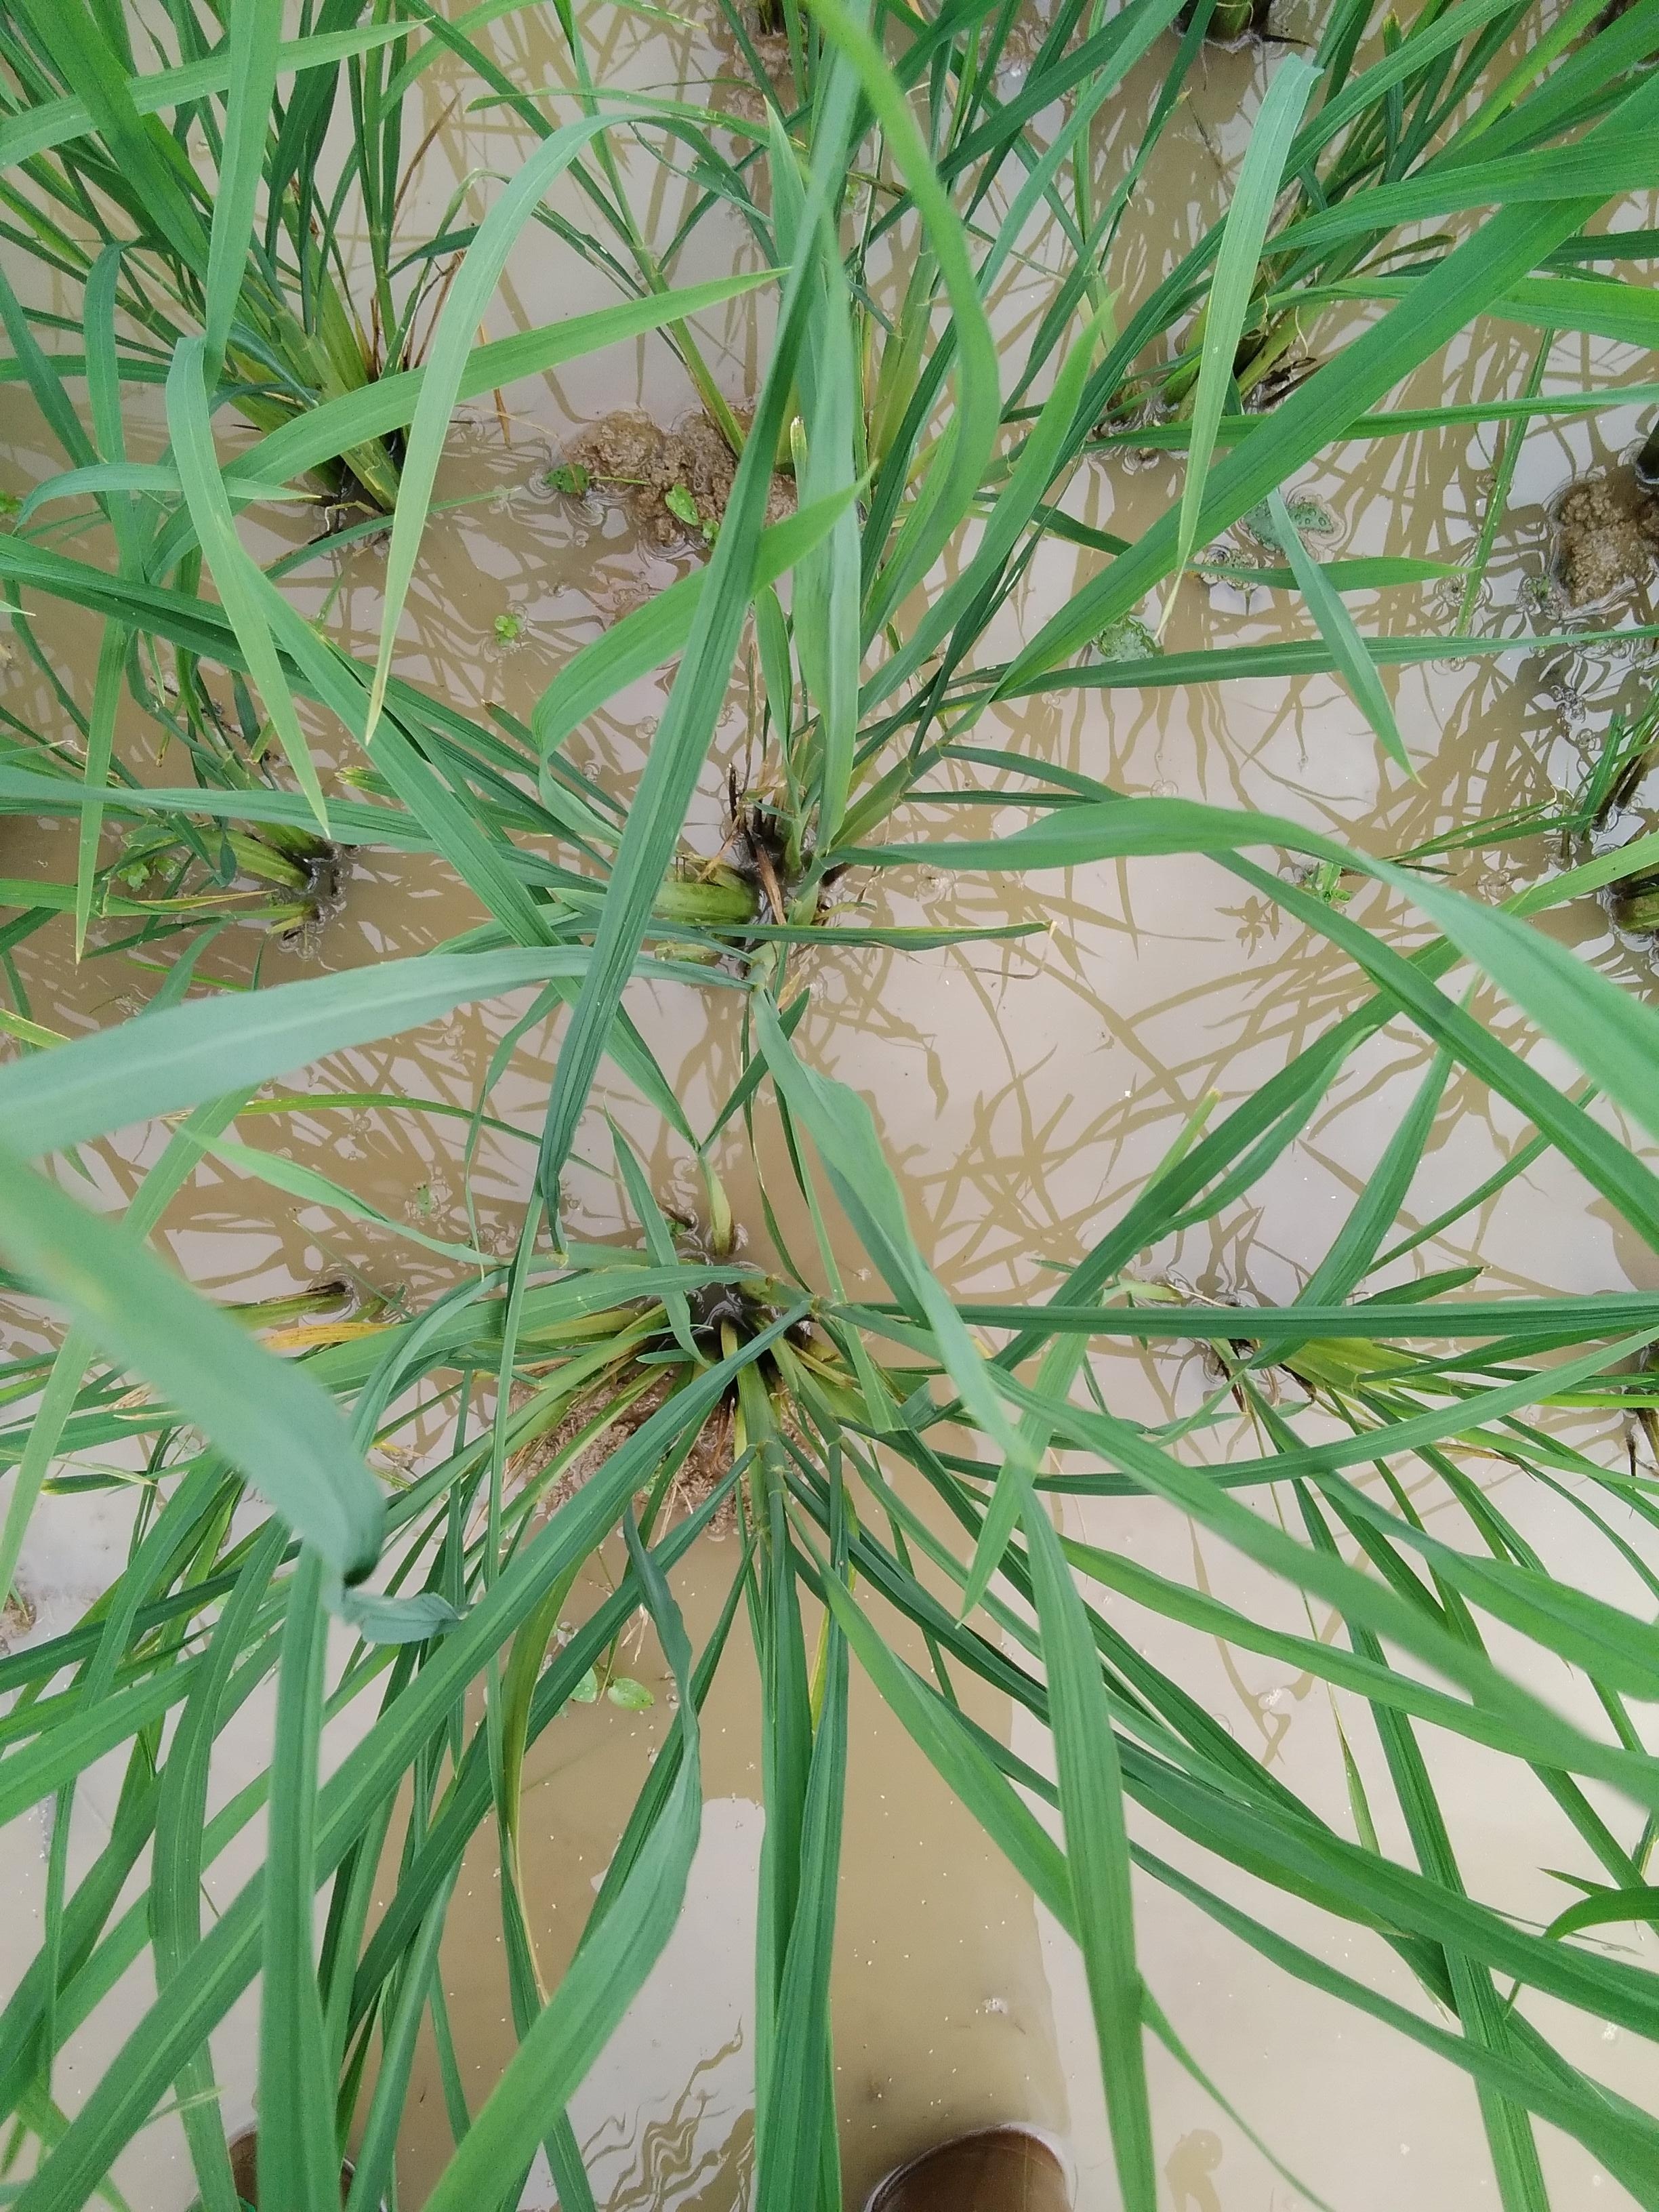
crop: rice
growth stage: vegetative
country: Nigeria
